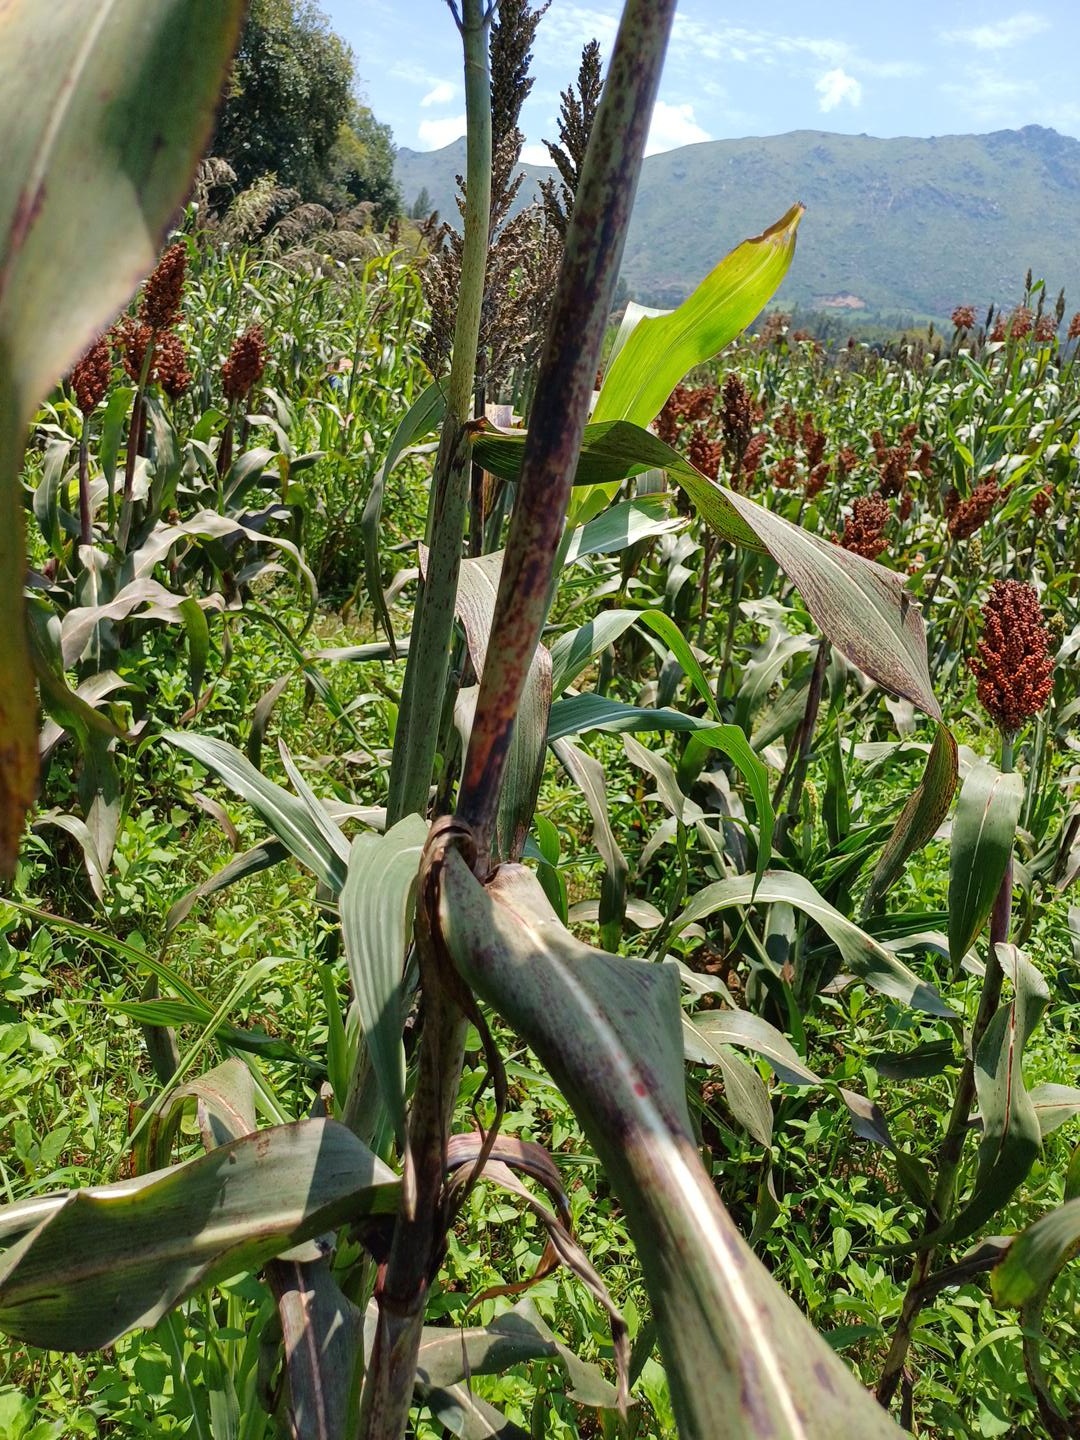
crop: sorghum
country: Kenya
